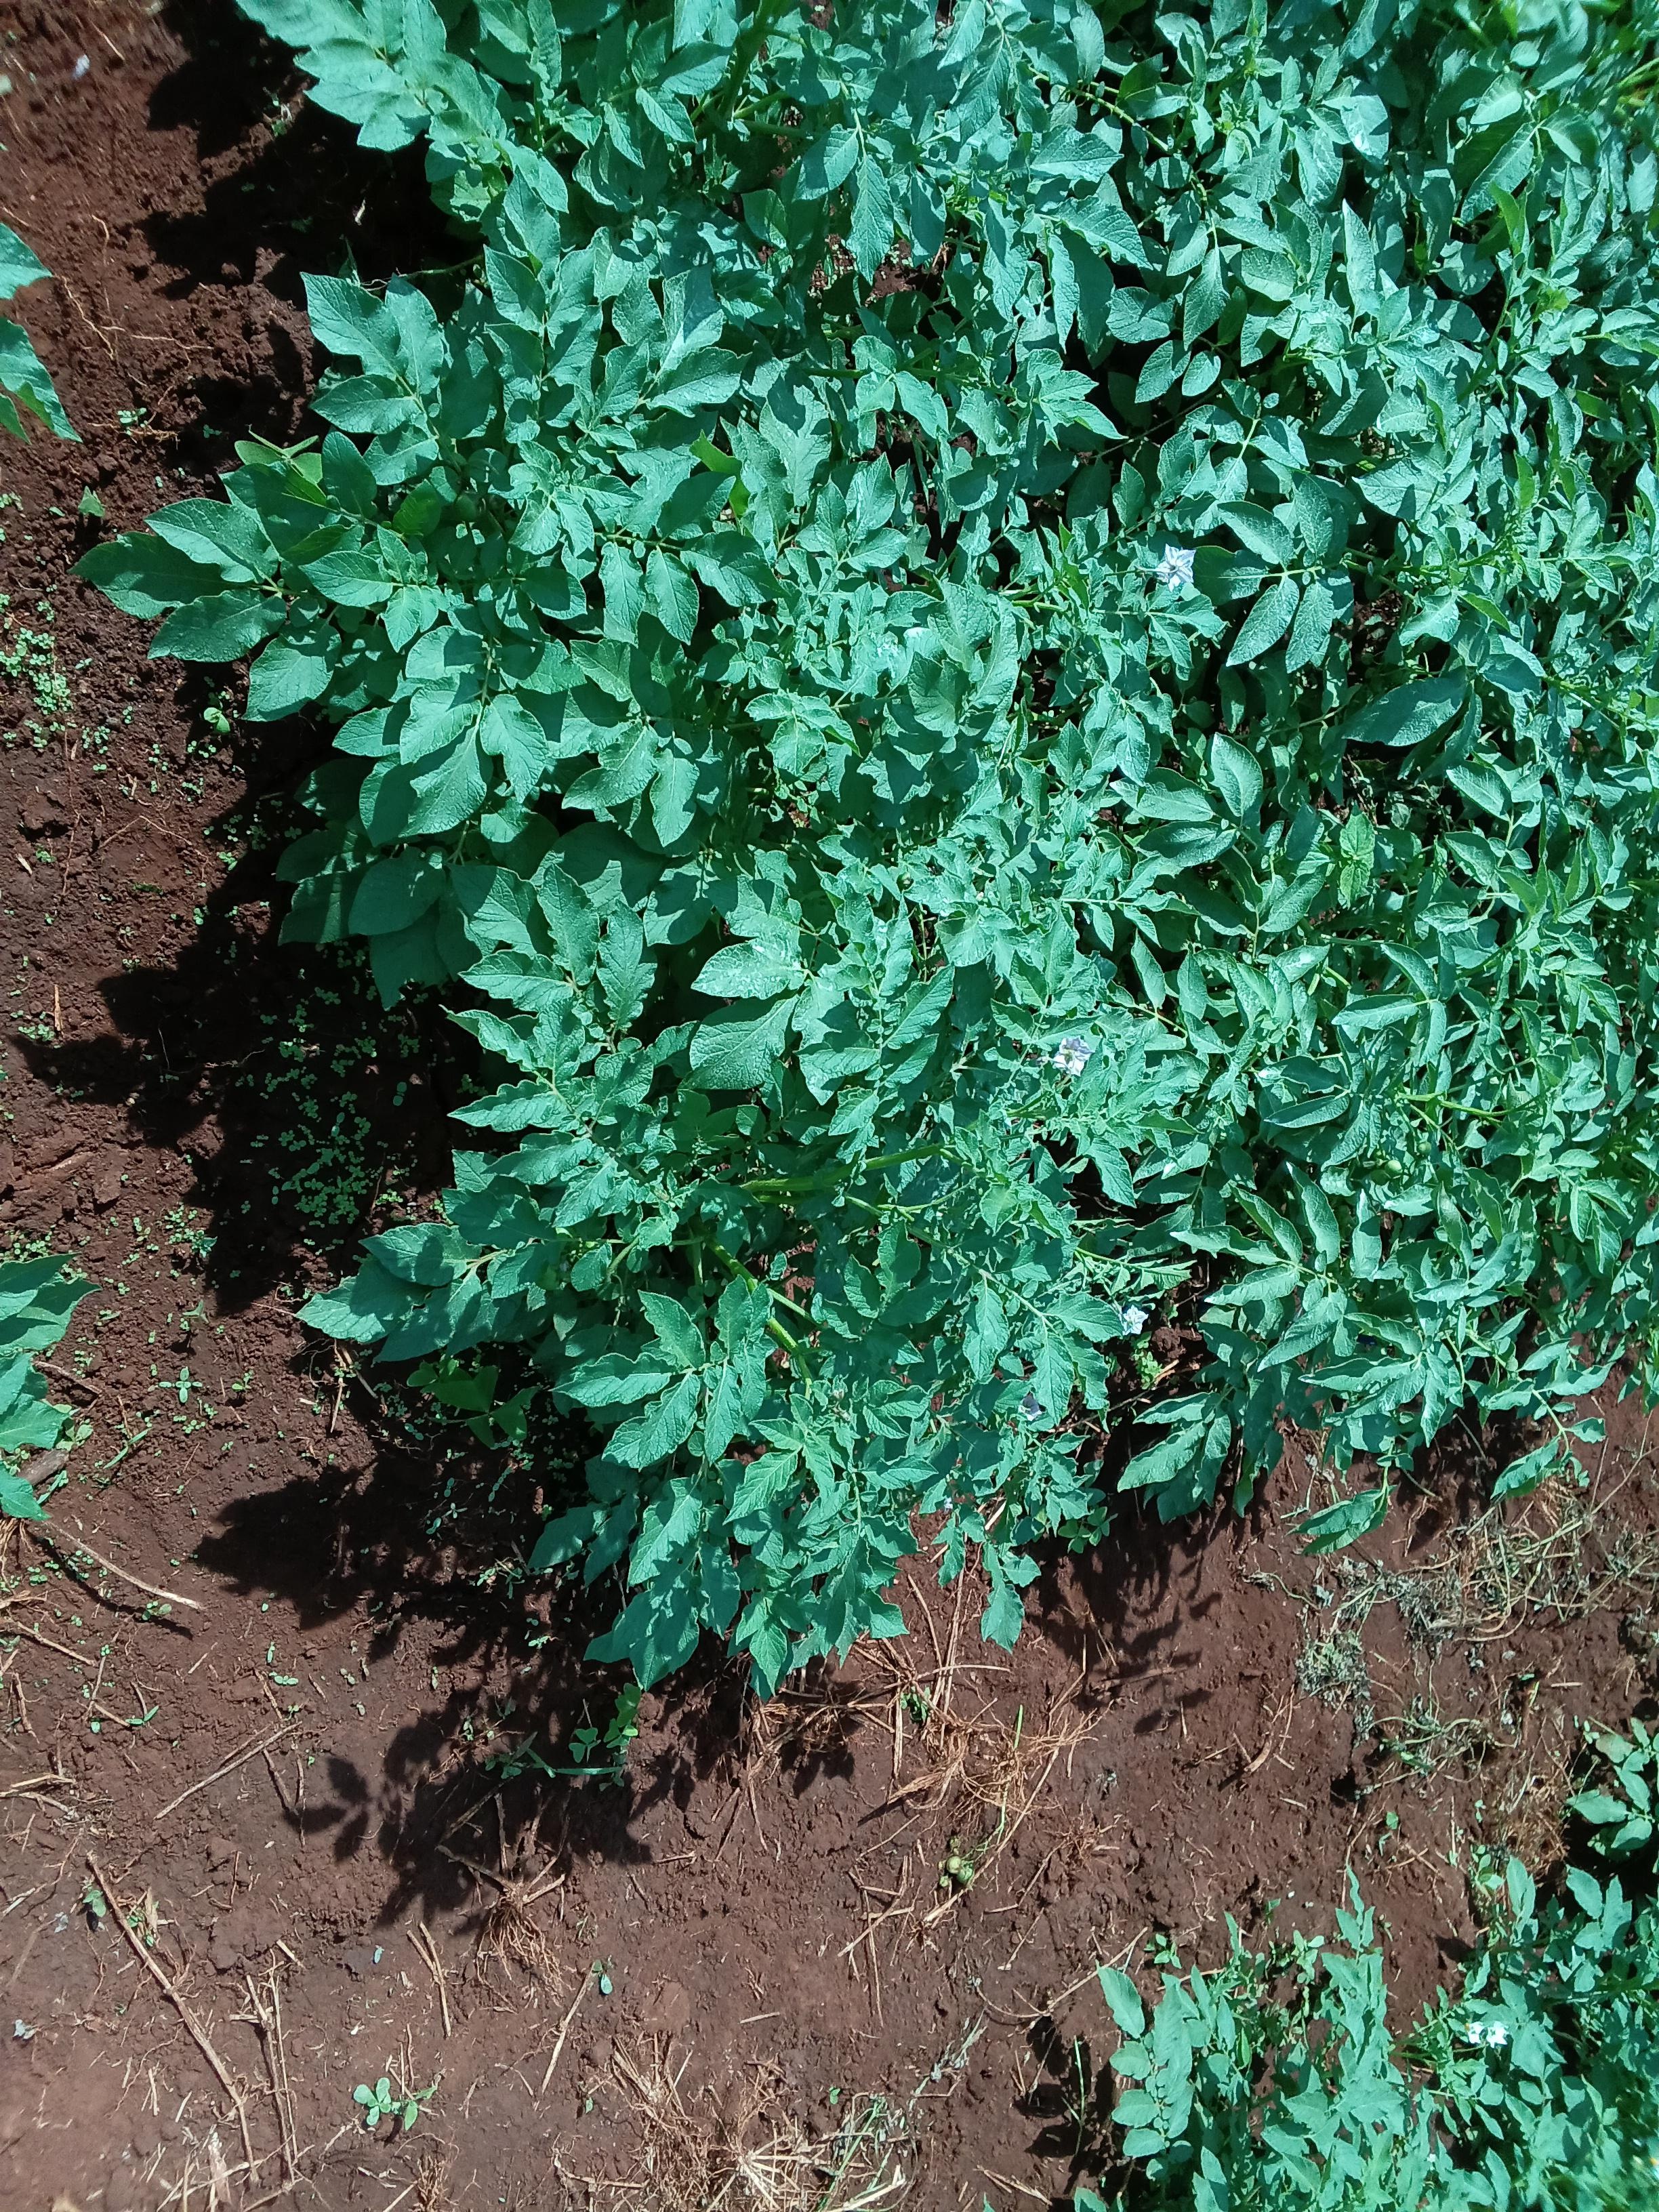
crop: potato
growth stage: flowering
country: Kenya
